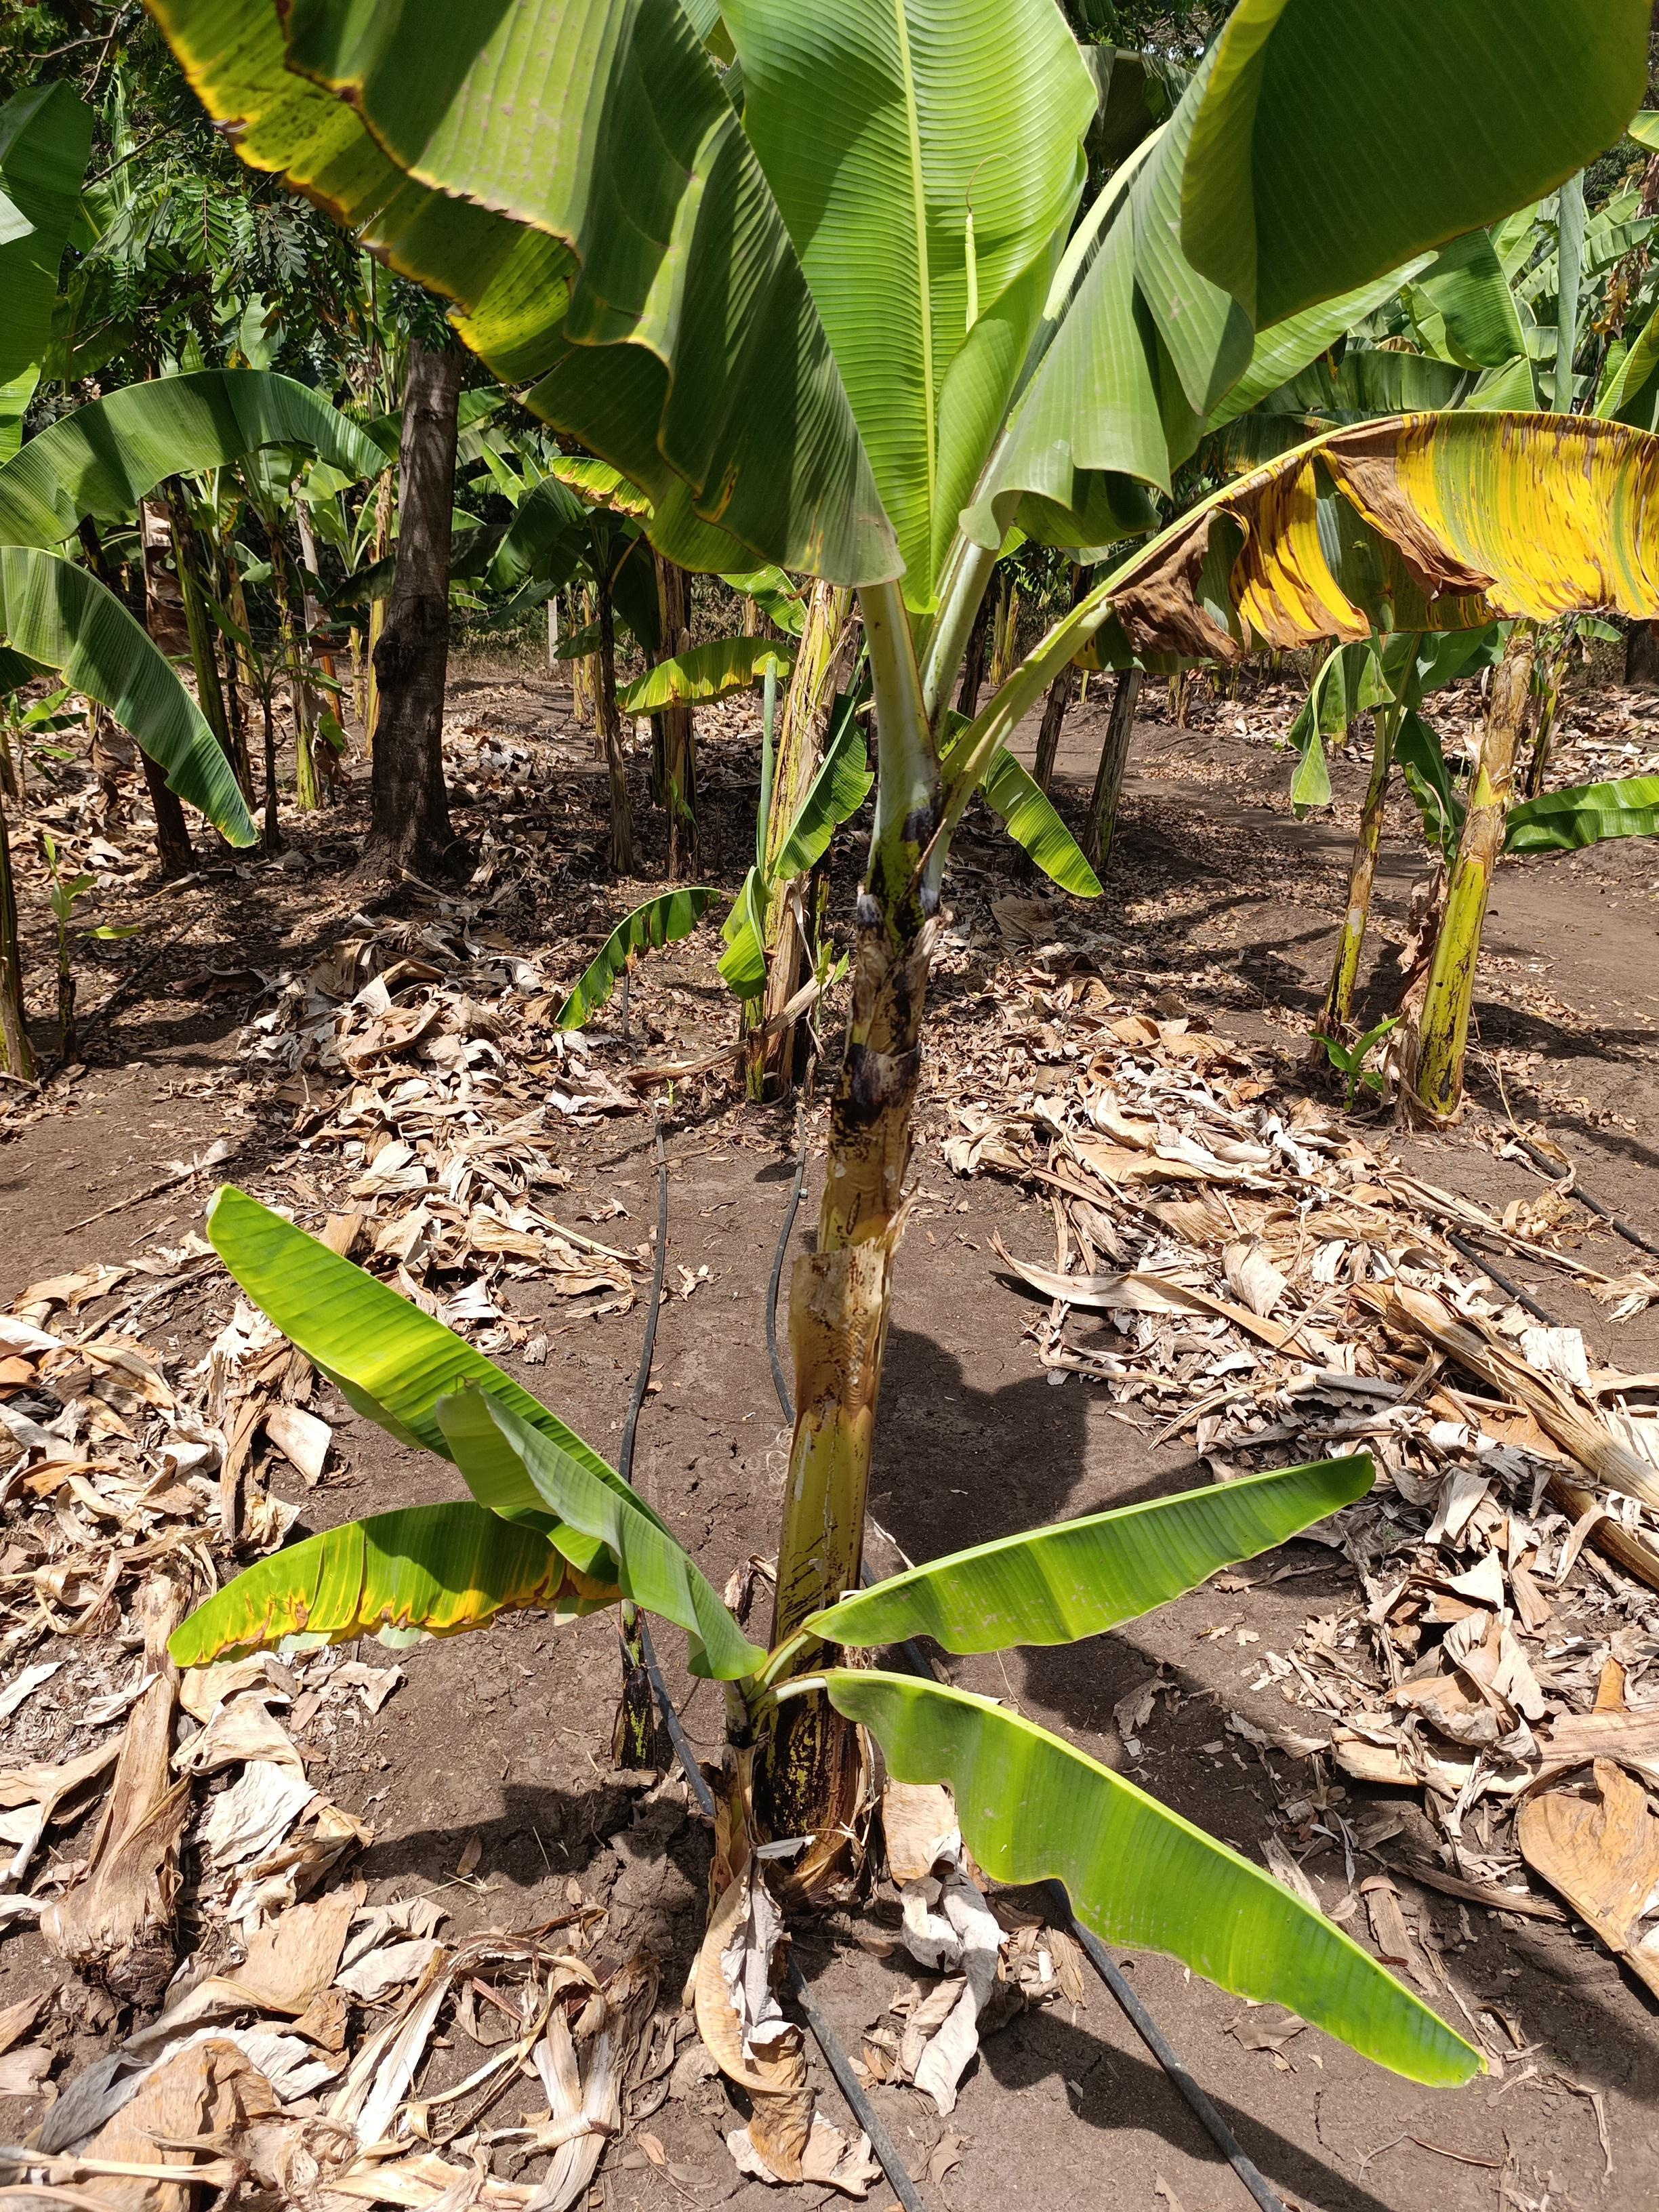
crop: banana
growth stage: vegetative
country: Tanzania
